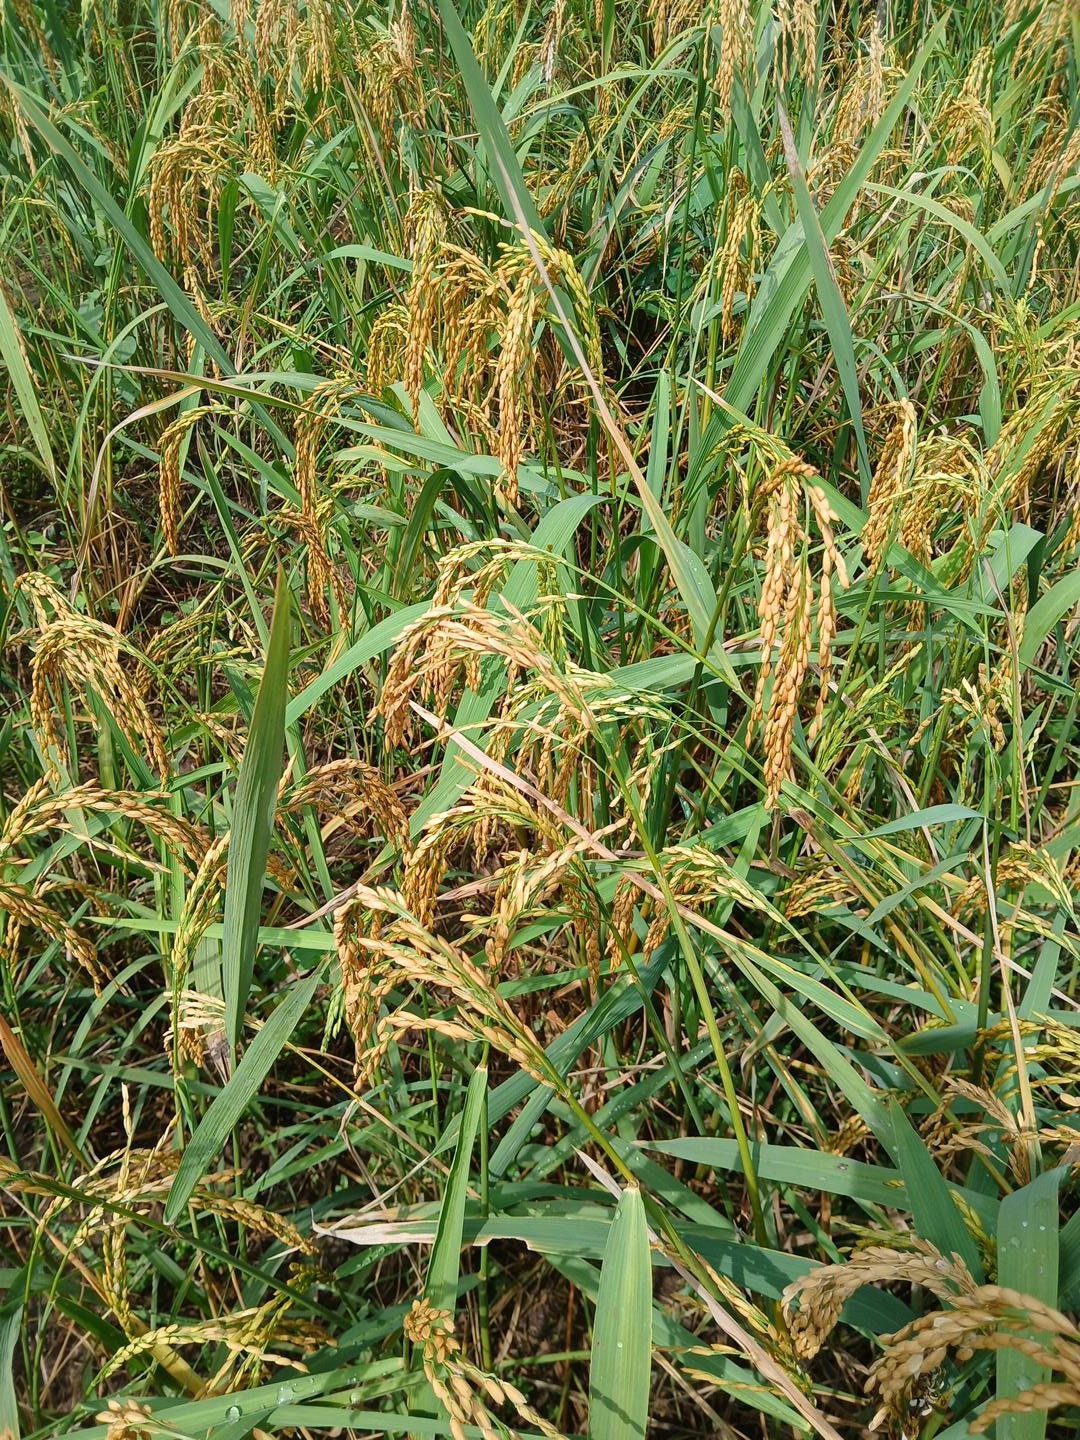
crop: rice
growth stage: ripening
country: Côte d'Ivoire
